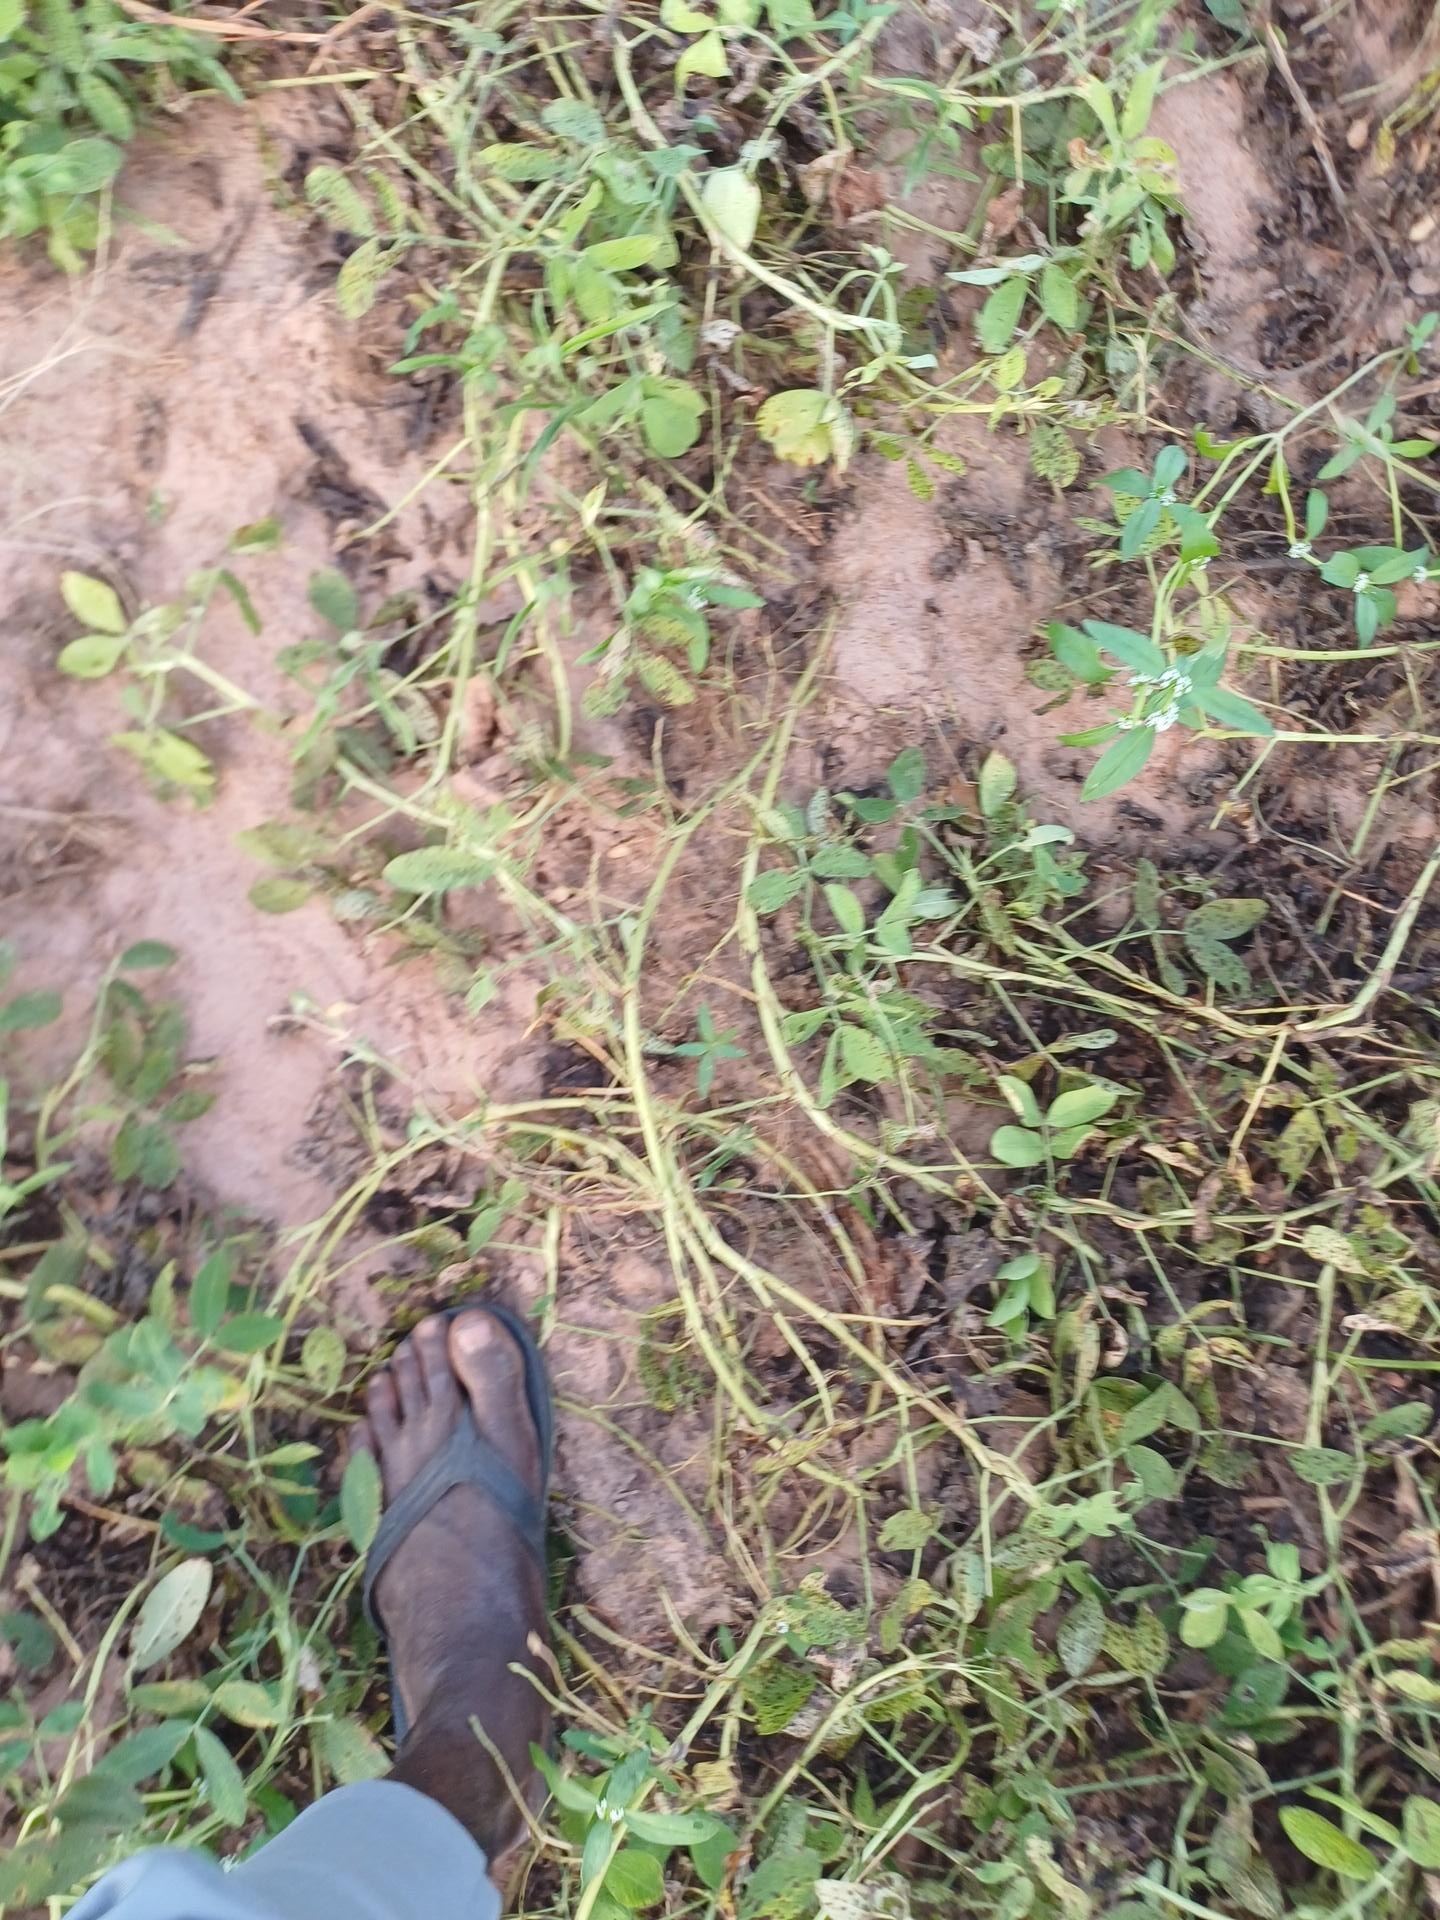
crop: groundnut
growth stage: flowering
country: Senegal
